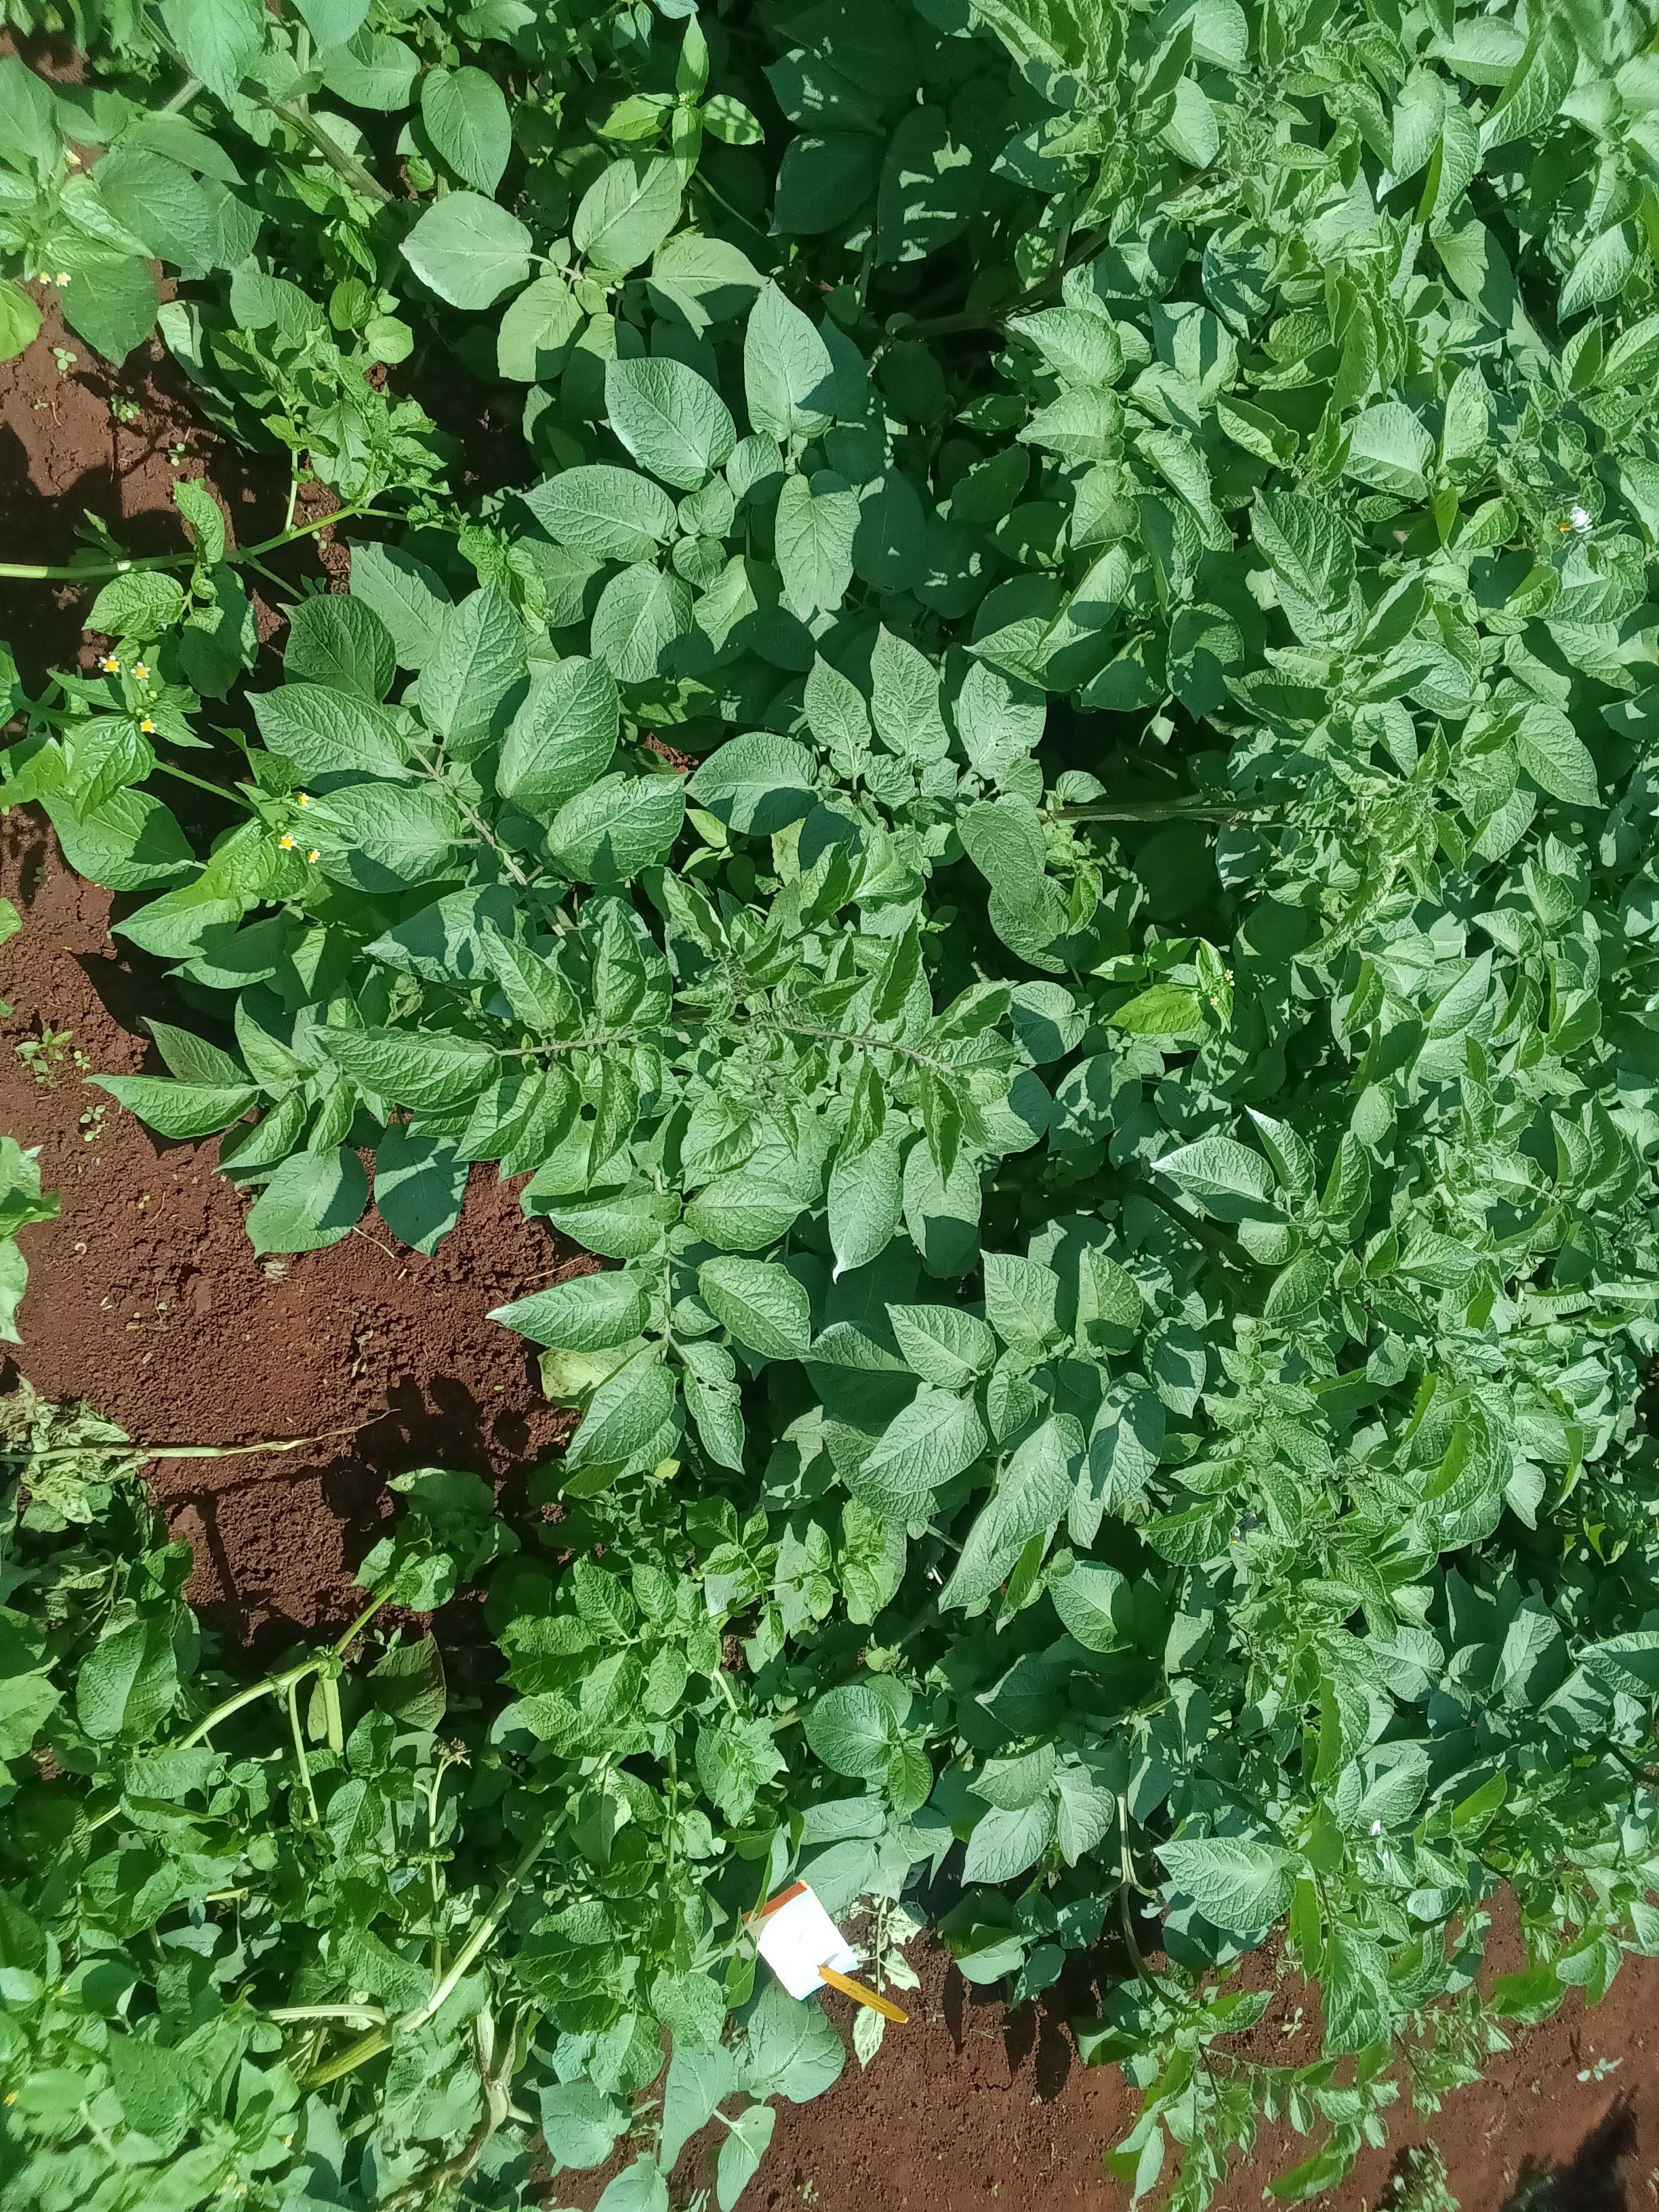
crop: potato
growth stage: vegetative
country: Kenya
